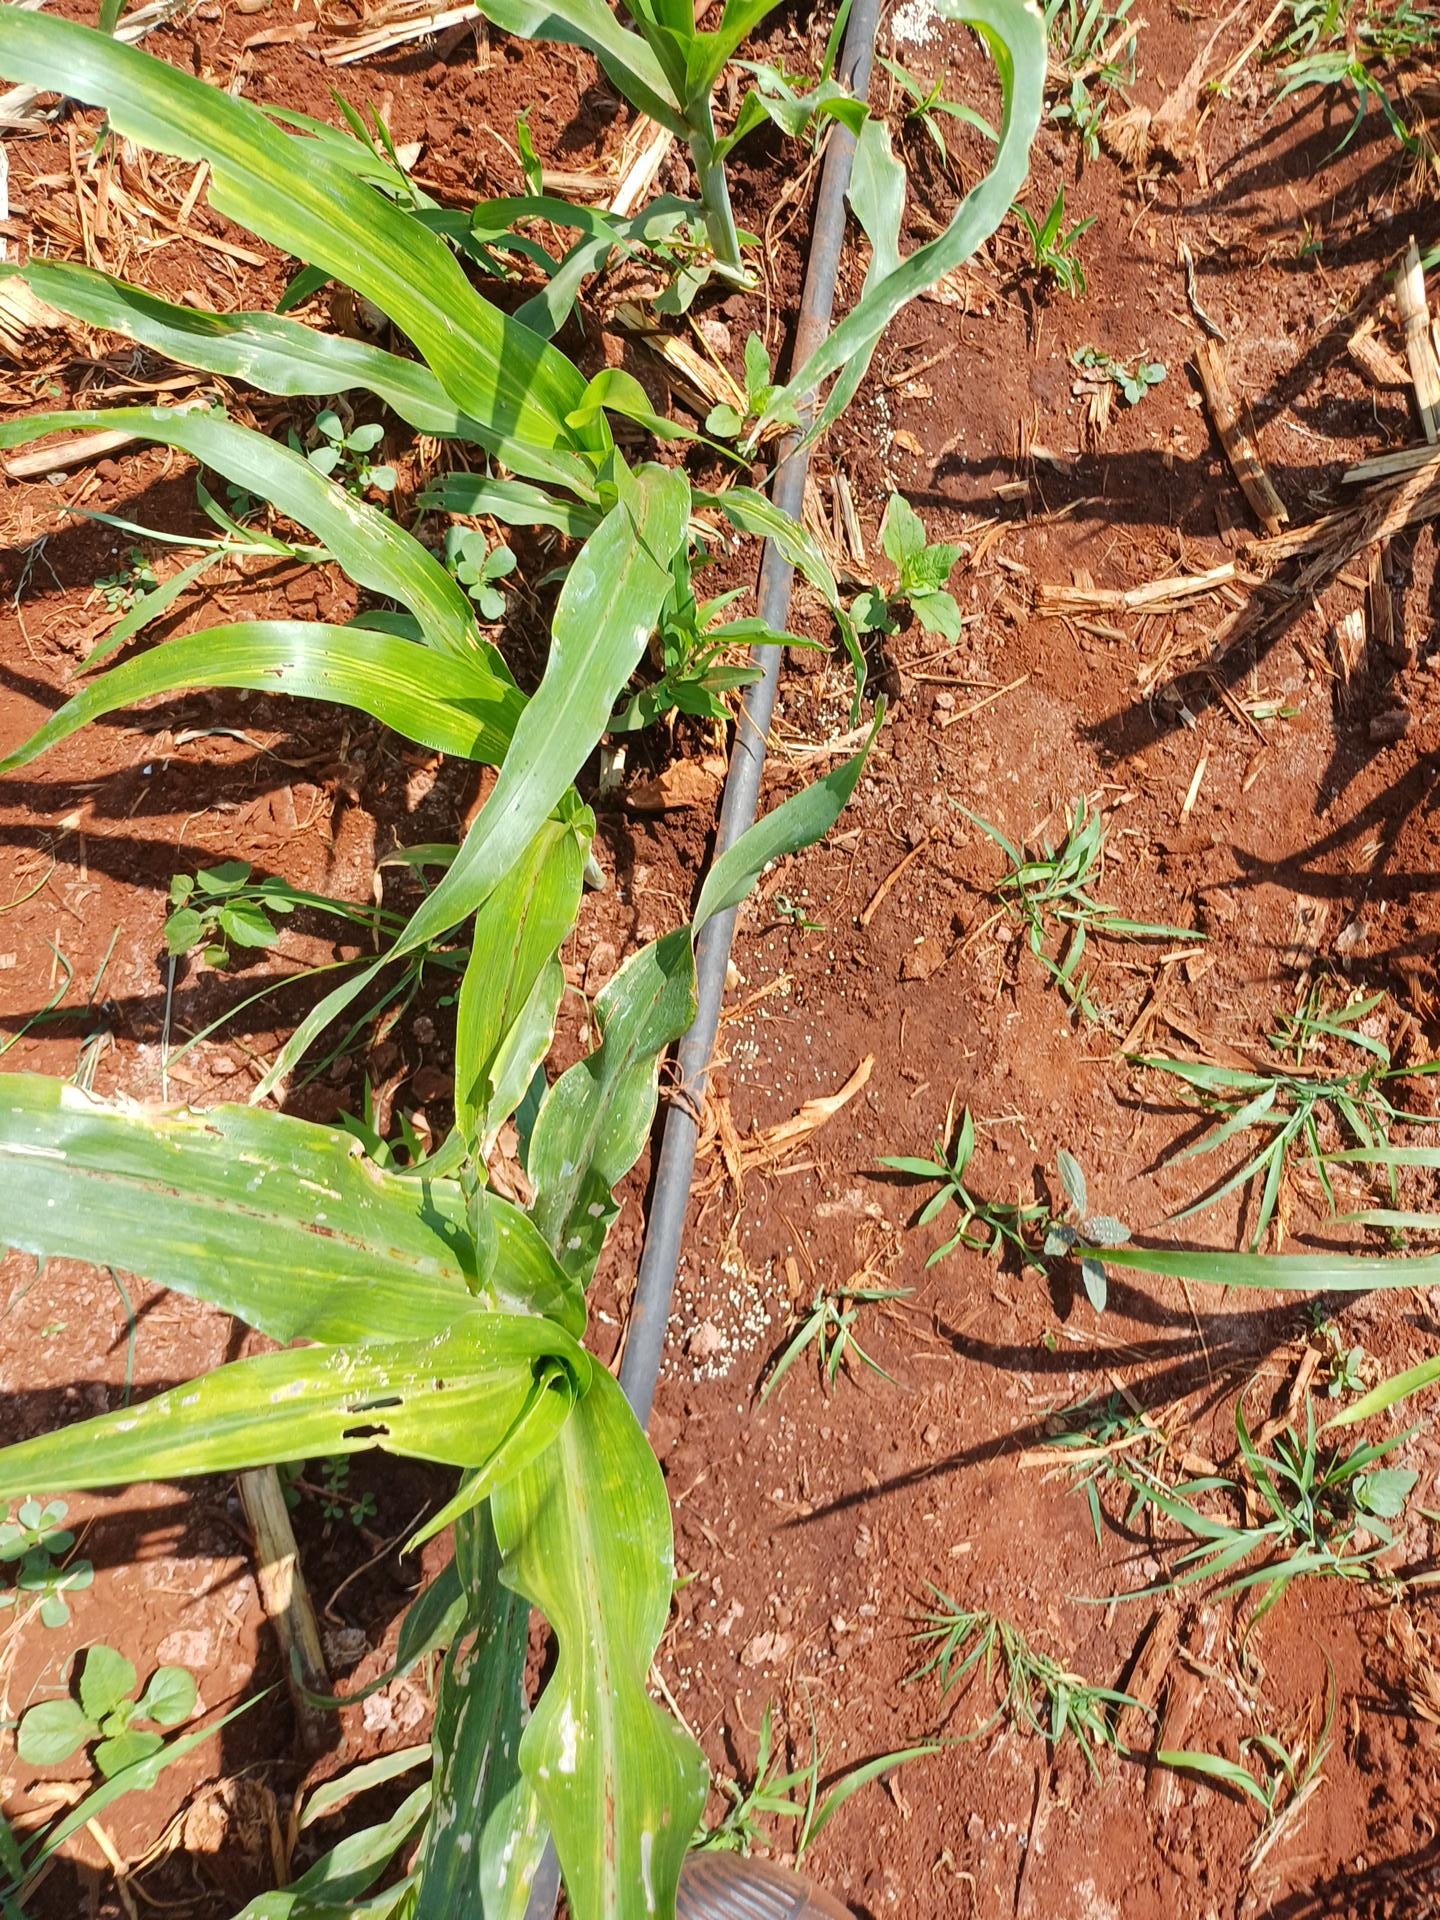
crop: sorghum
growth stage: vegetative
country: Kenya
